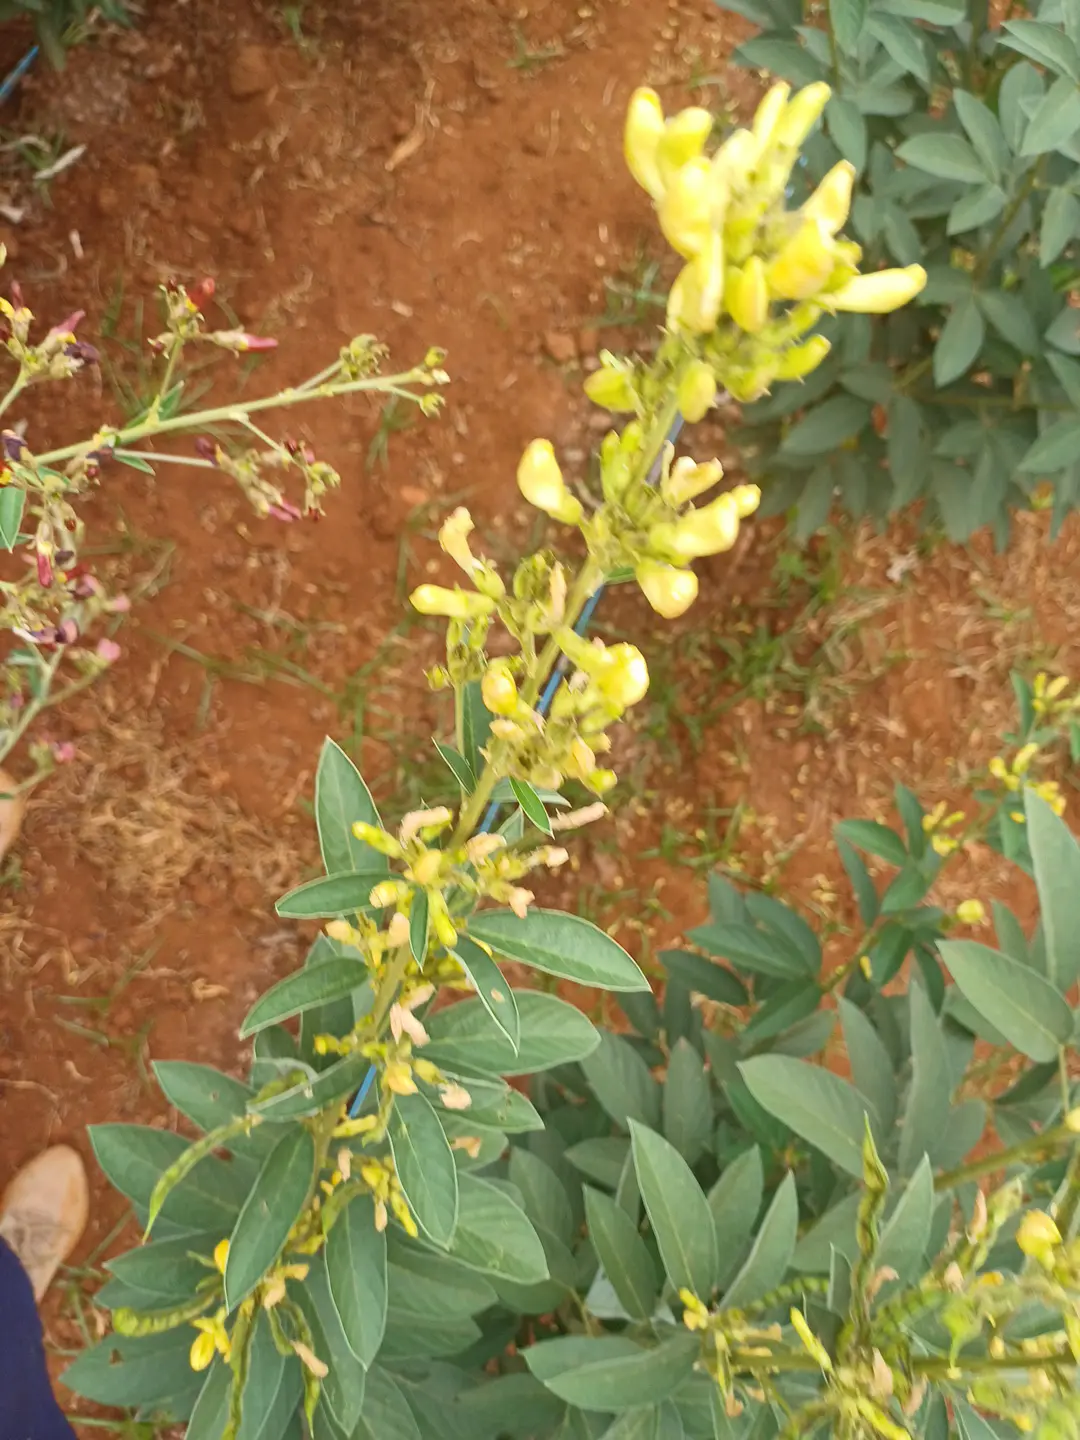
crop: pigeonpea
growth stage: development pod
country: Kenya
